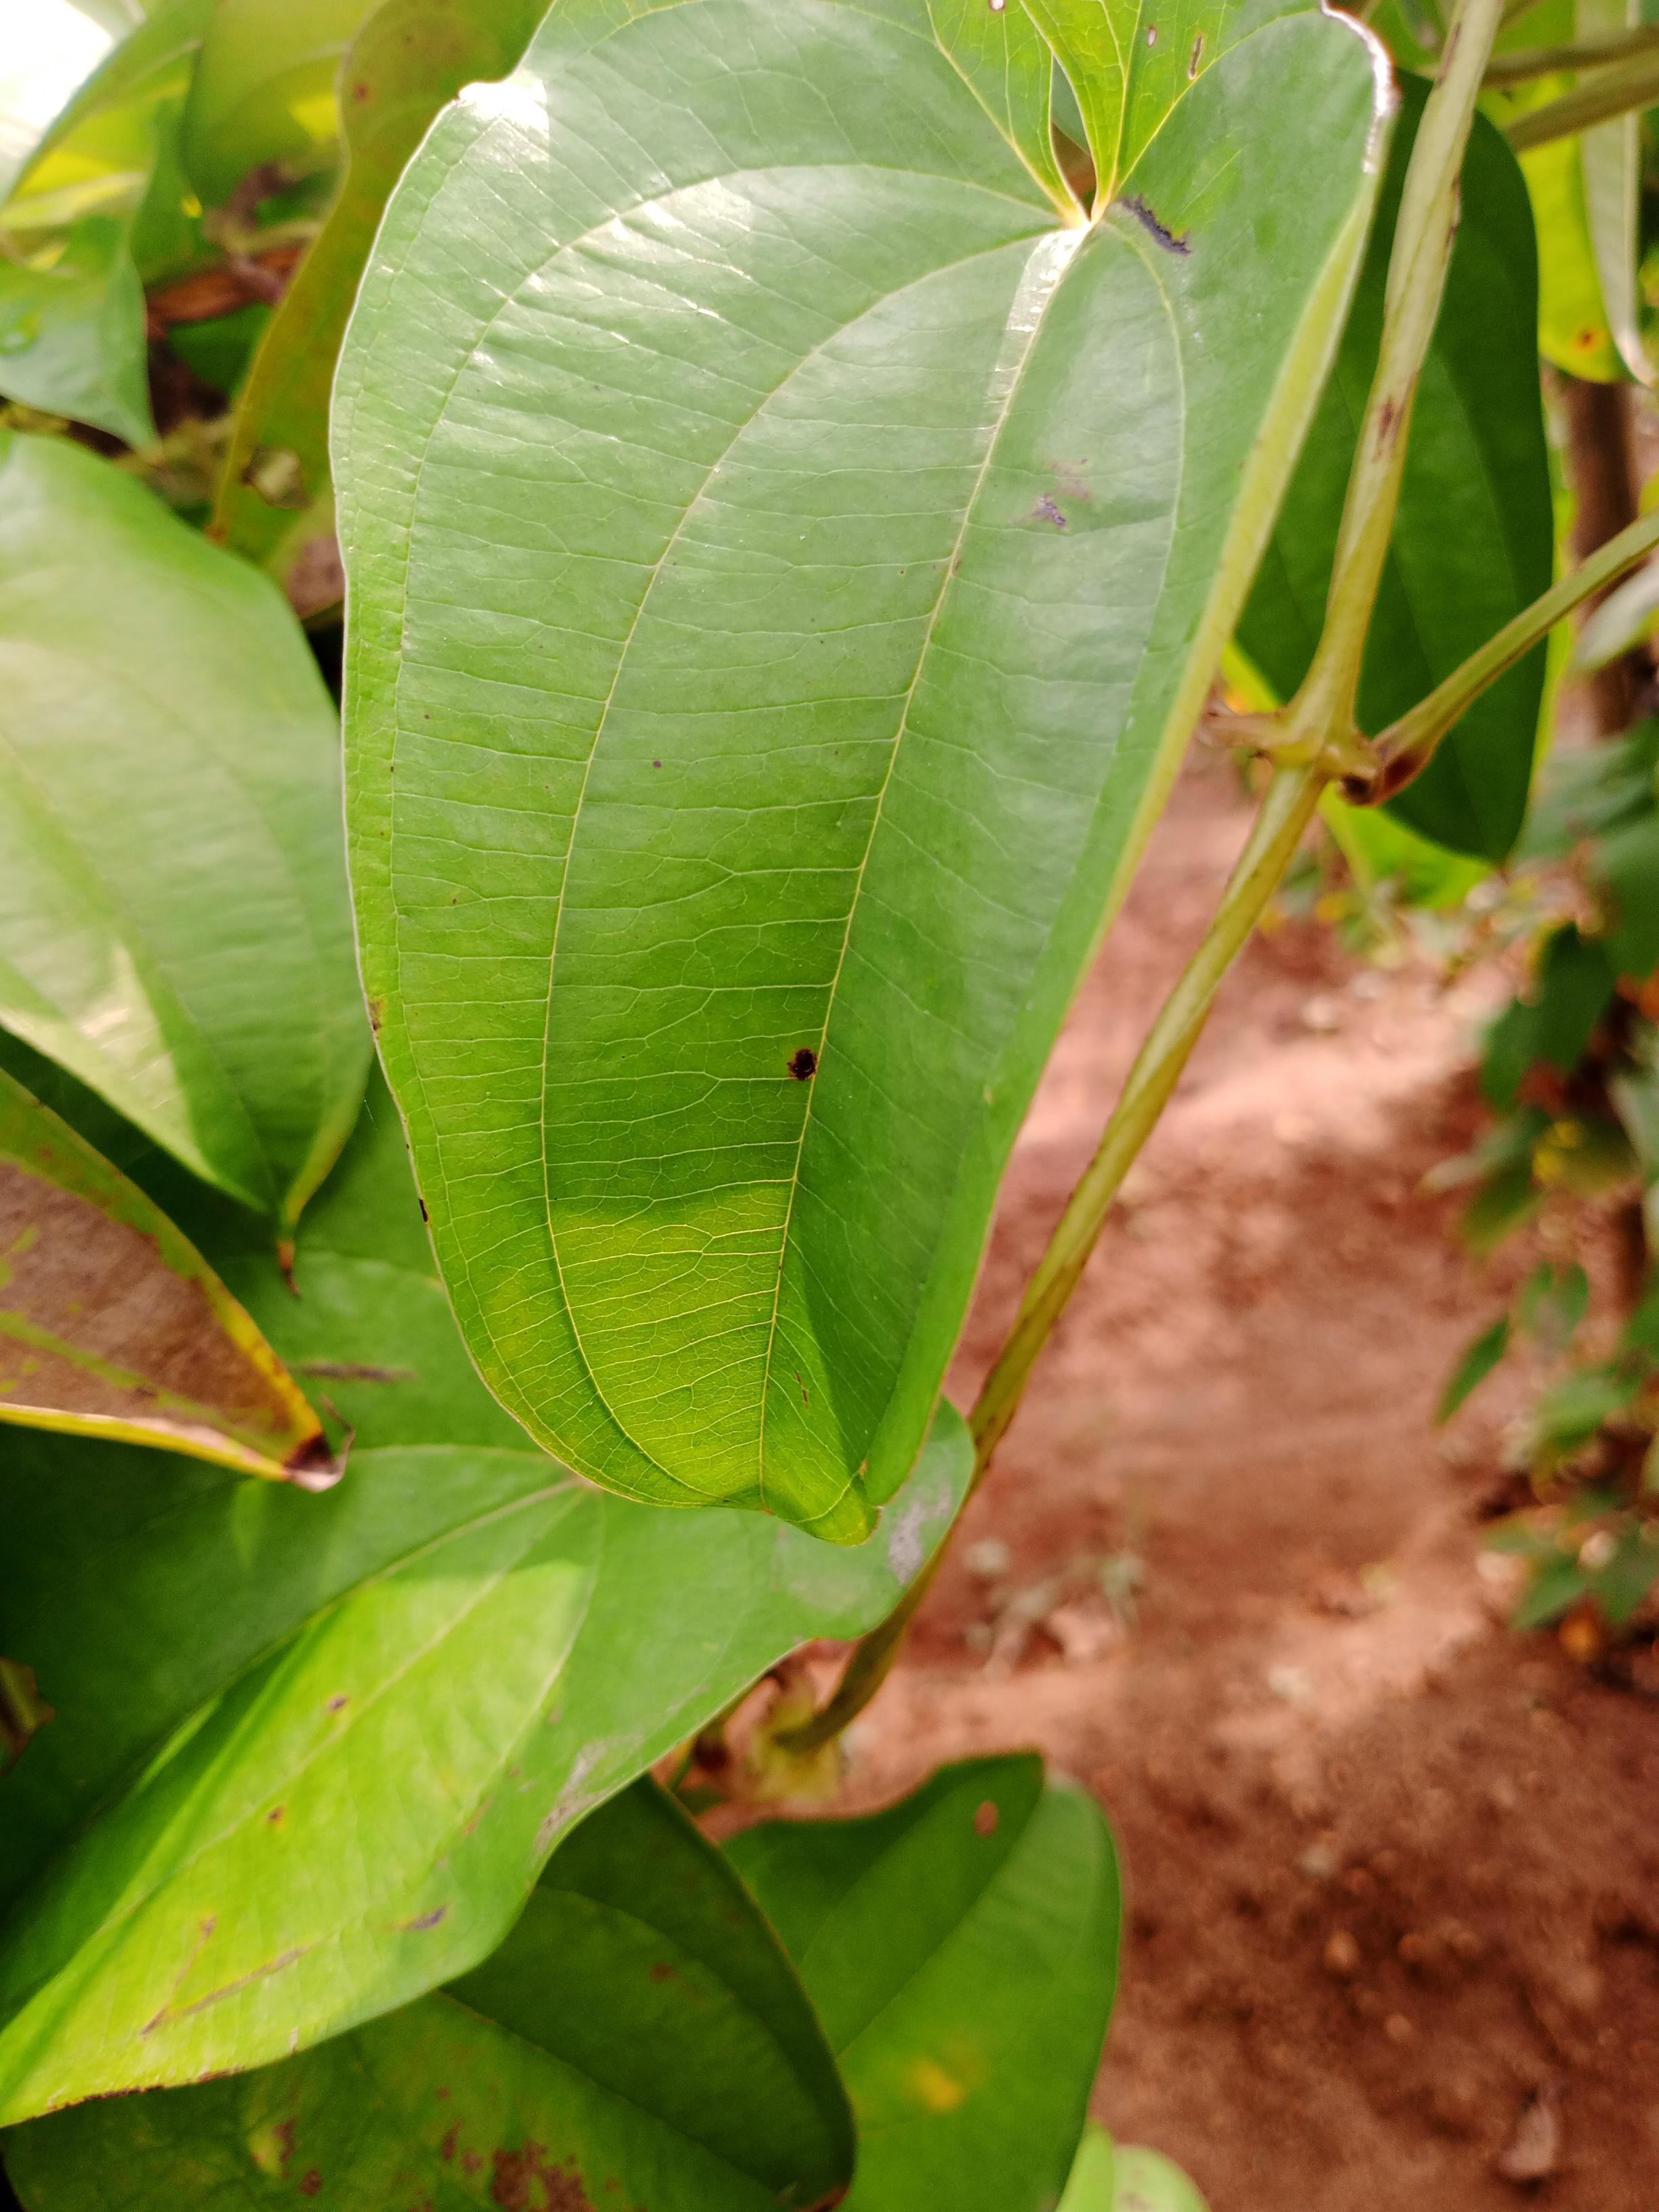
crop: yam
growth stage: vegetative
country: Nigeria
